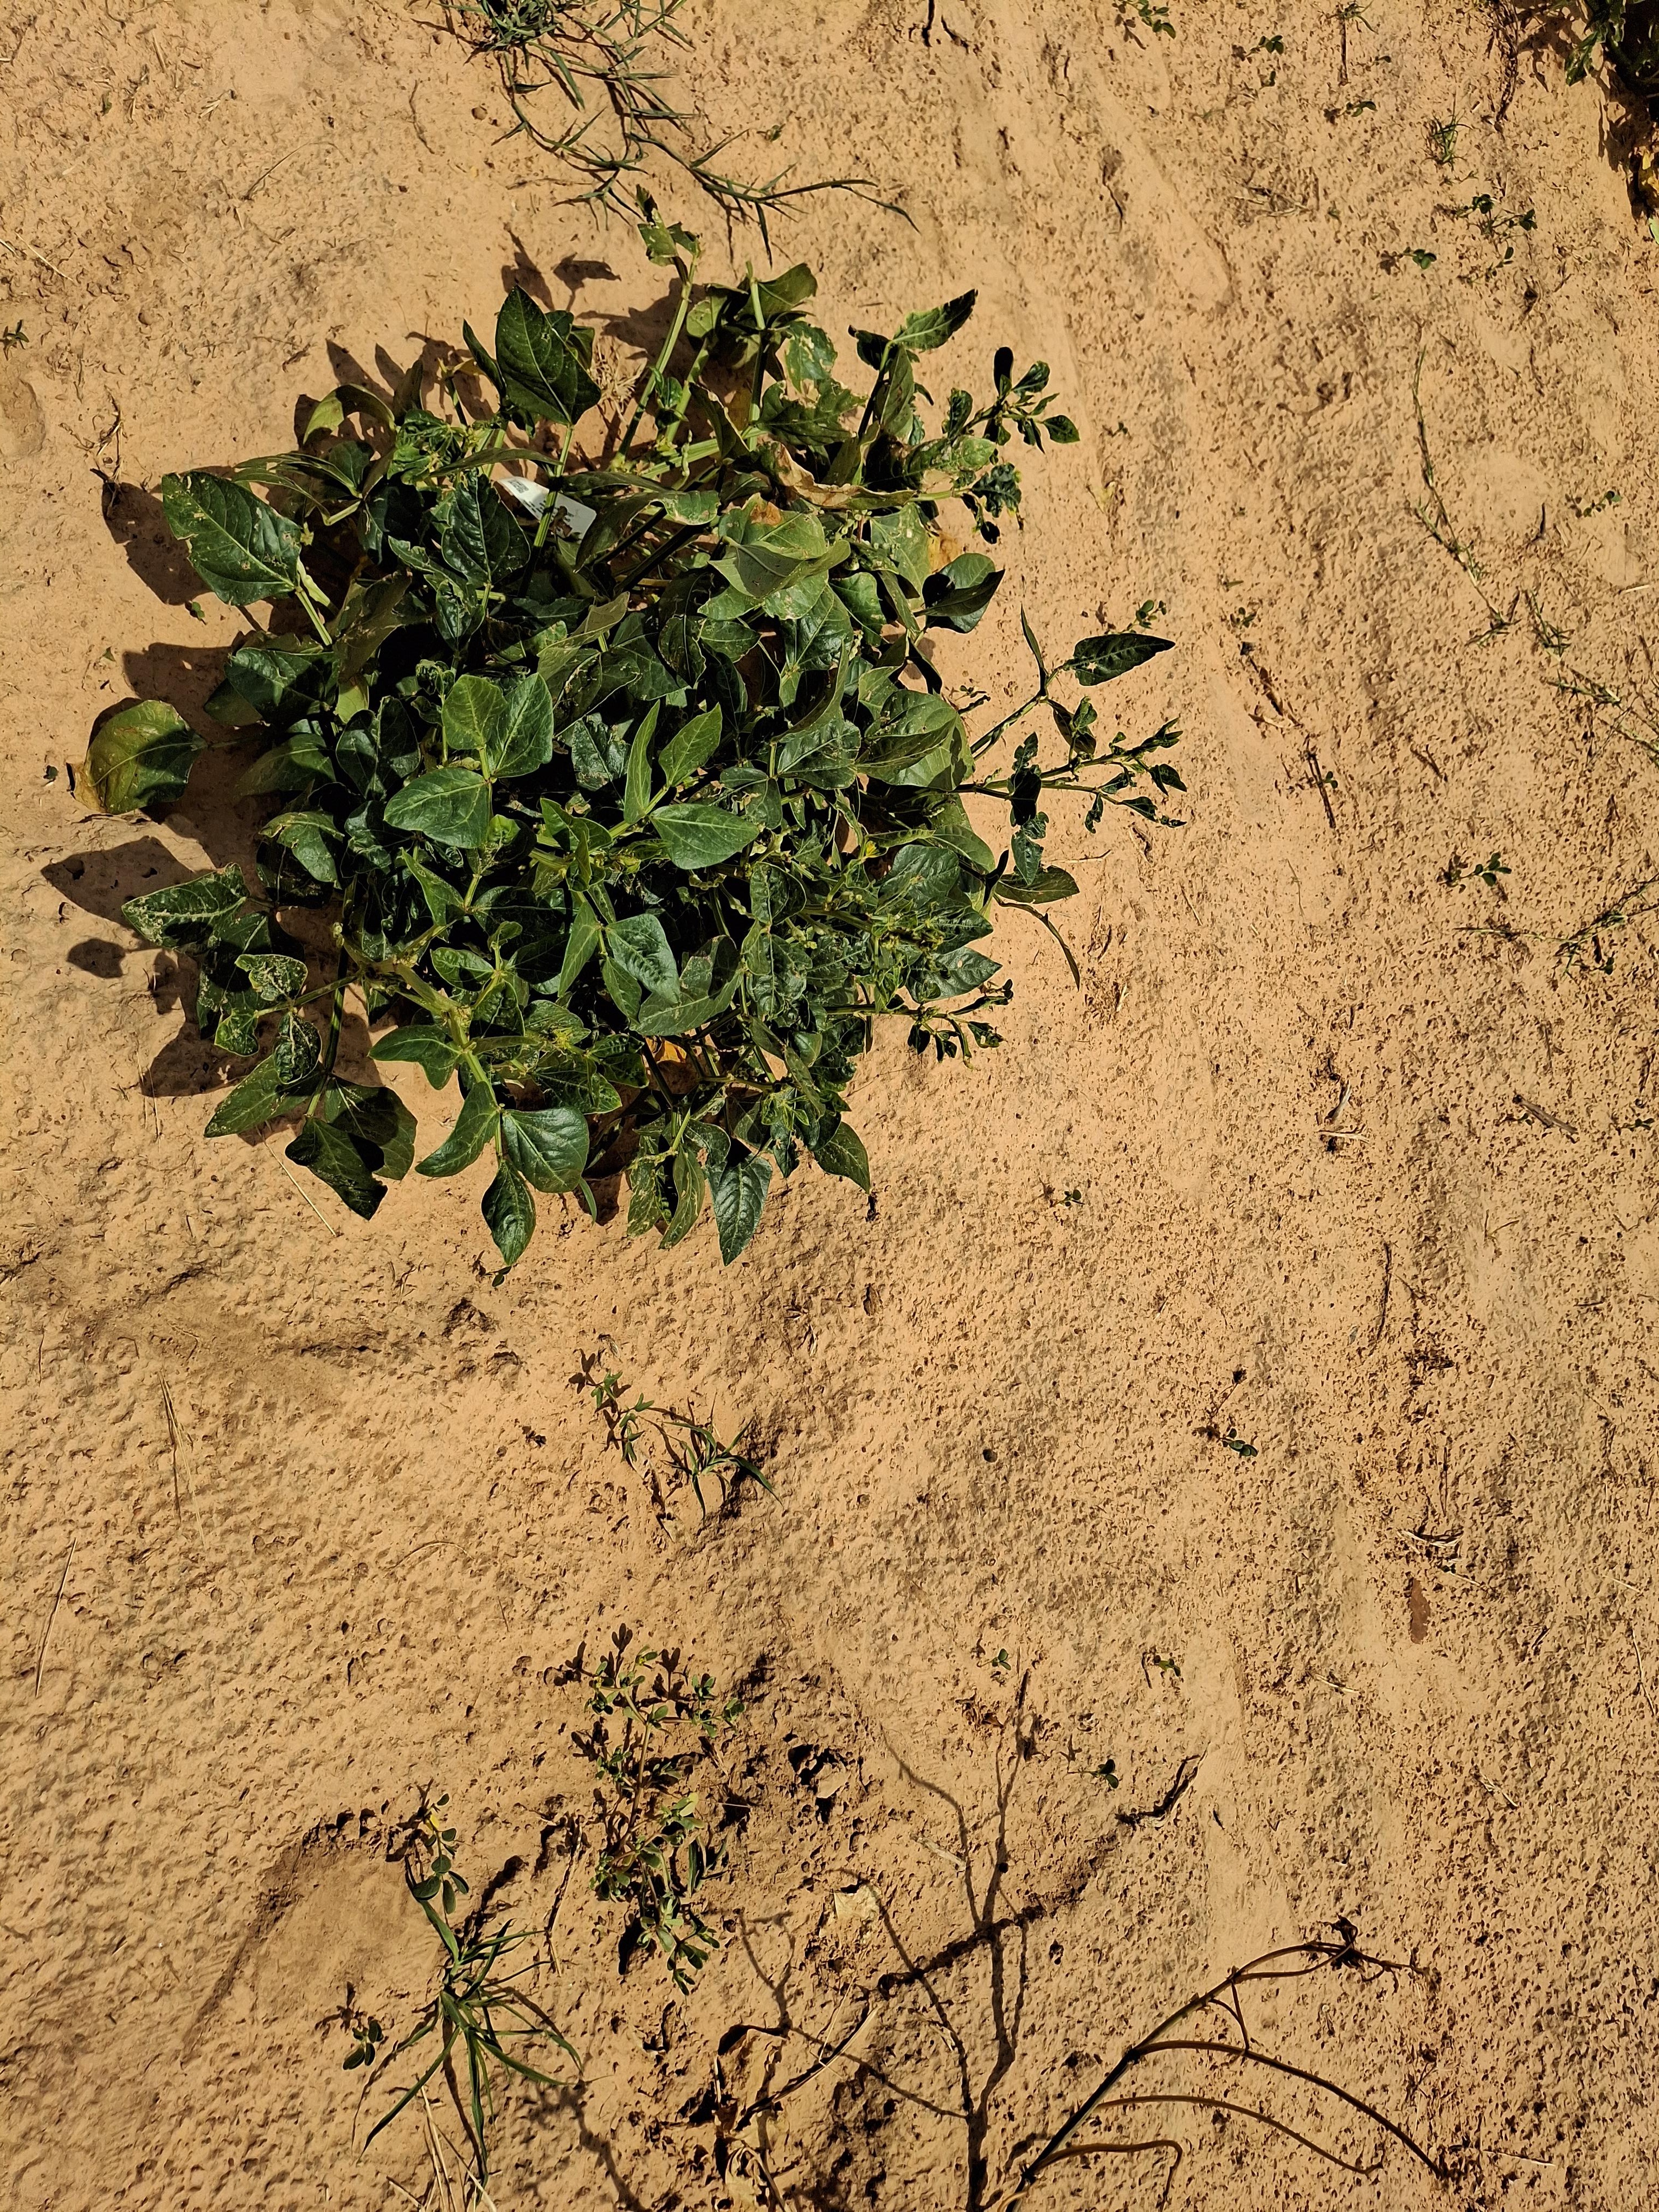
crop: cowpea
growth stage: harvest maturity
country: Nigeria
